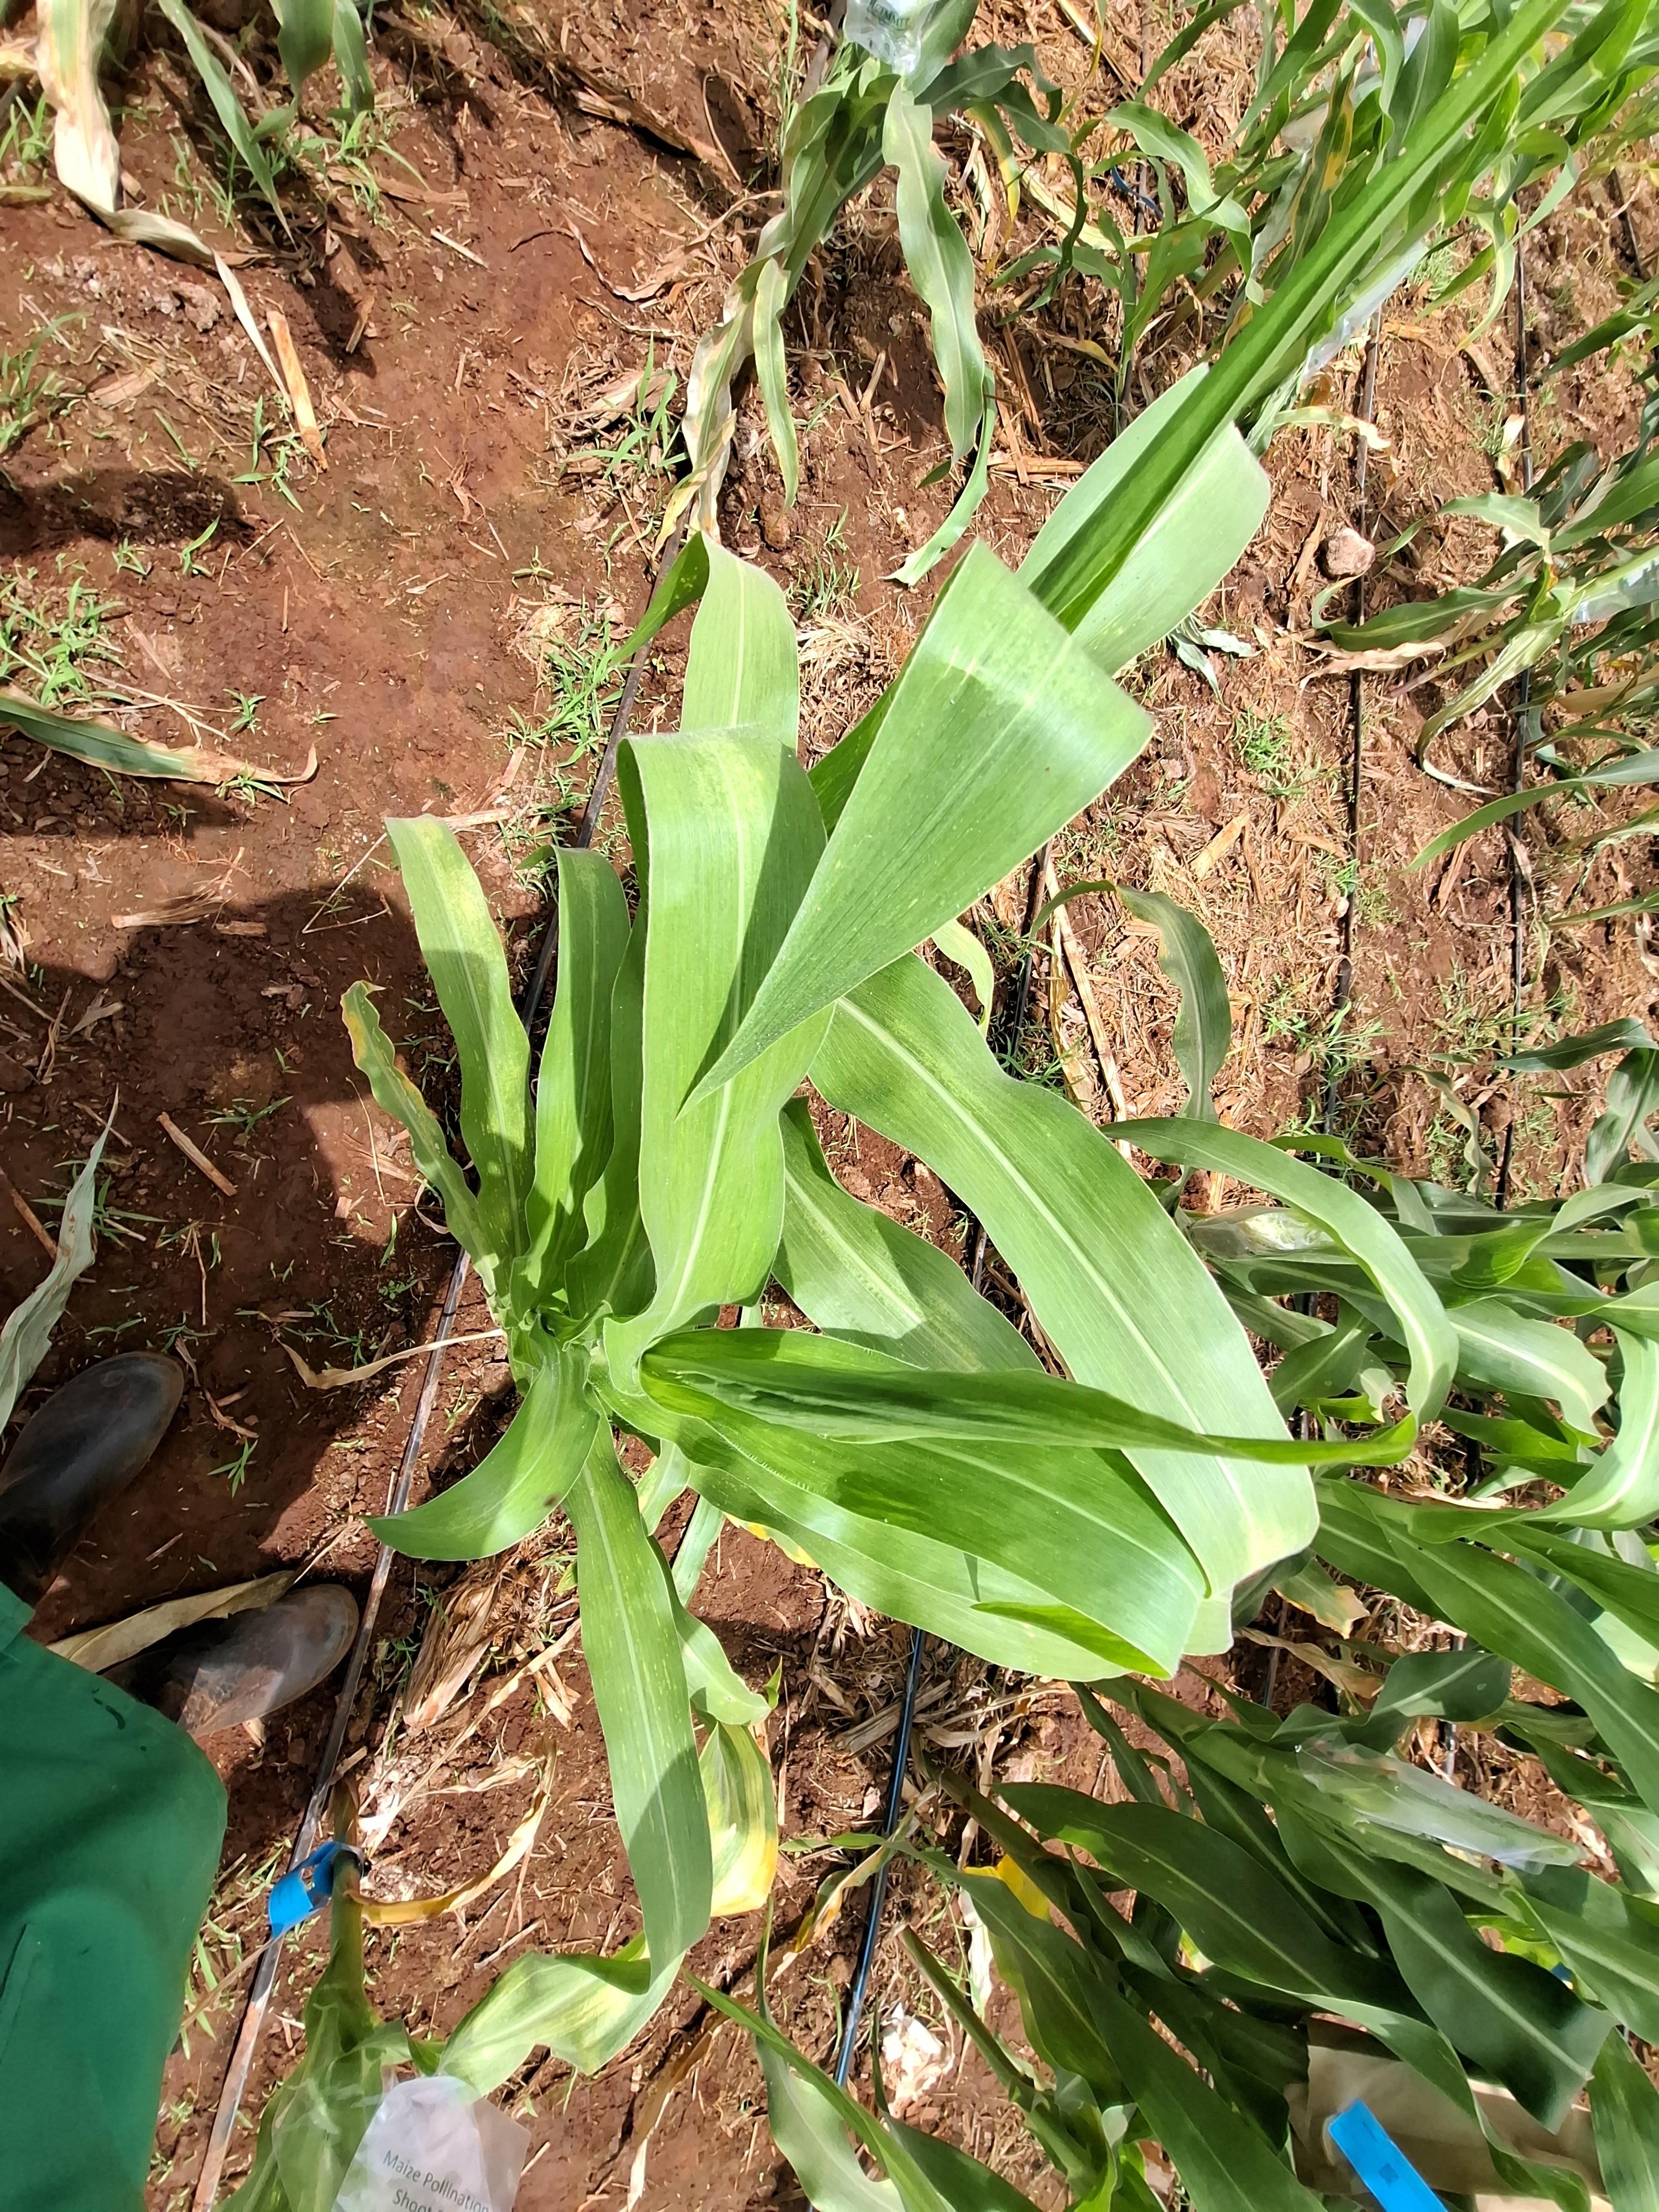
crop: maize
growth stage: flowering
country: Kenya
